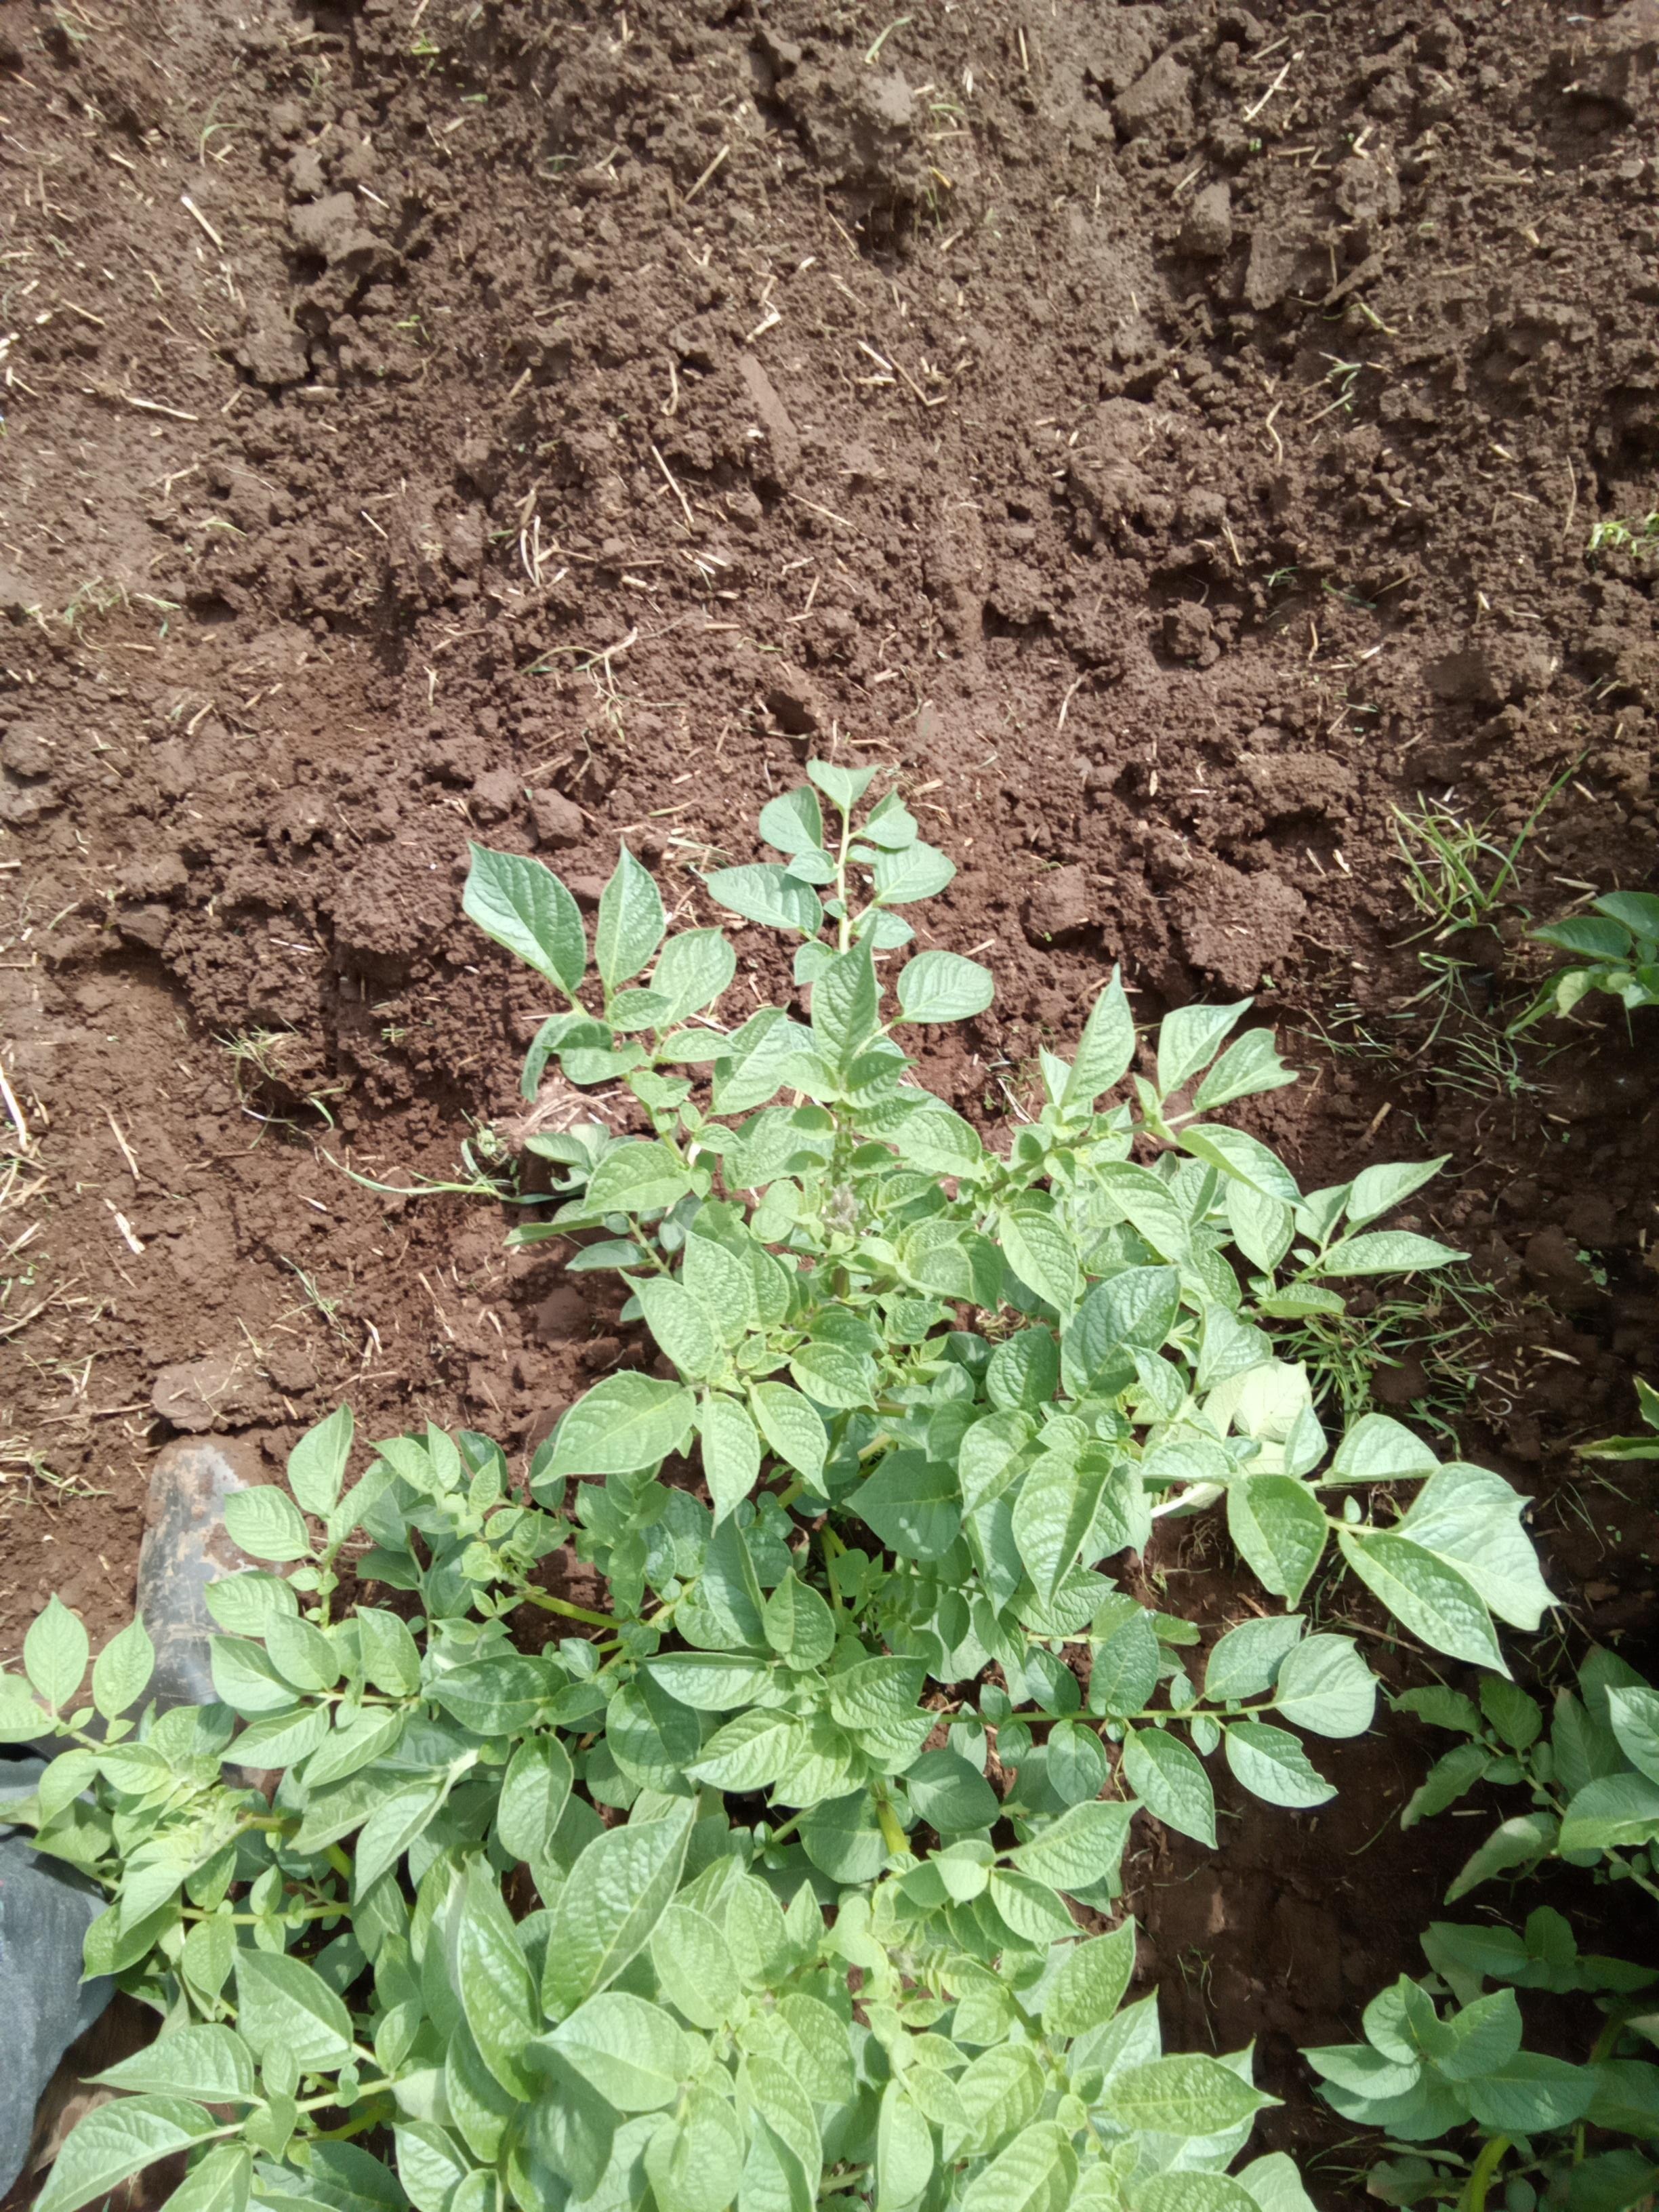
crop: potato
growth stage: flowering
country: Kenya
